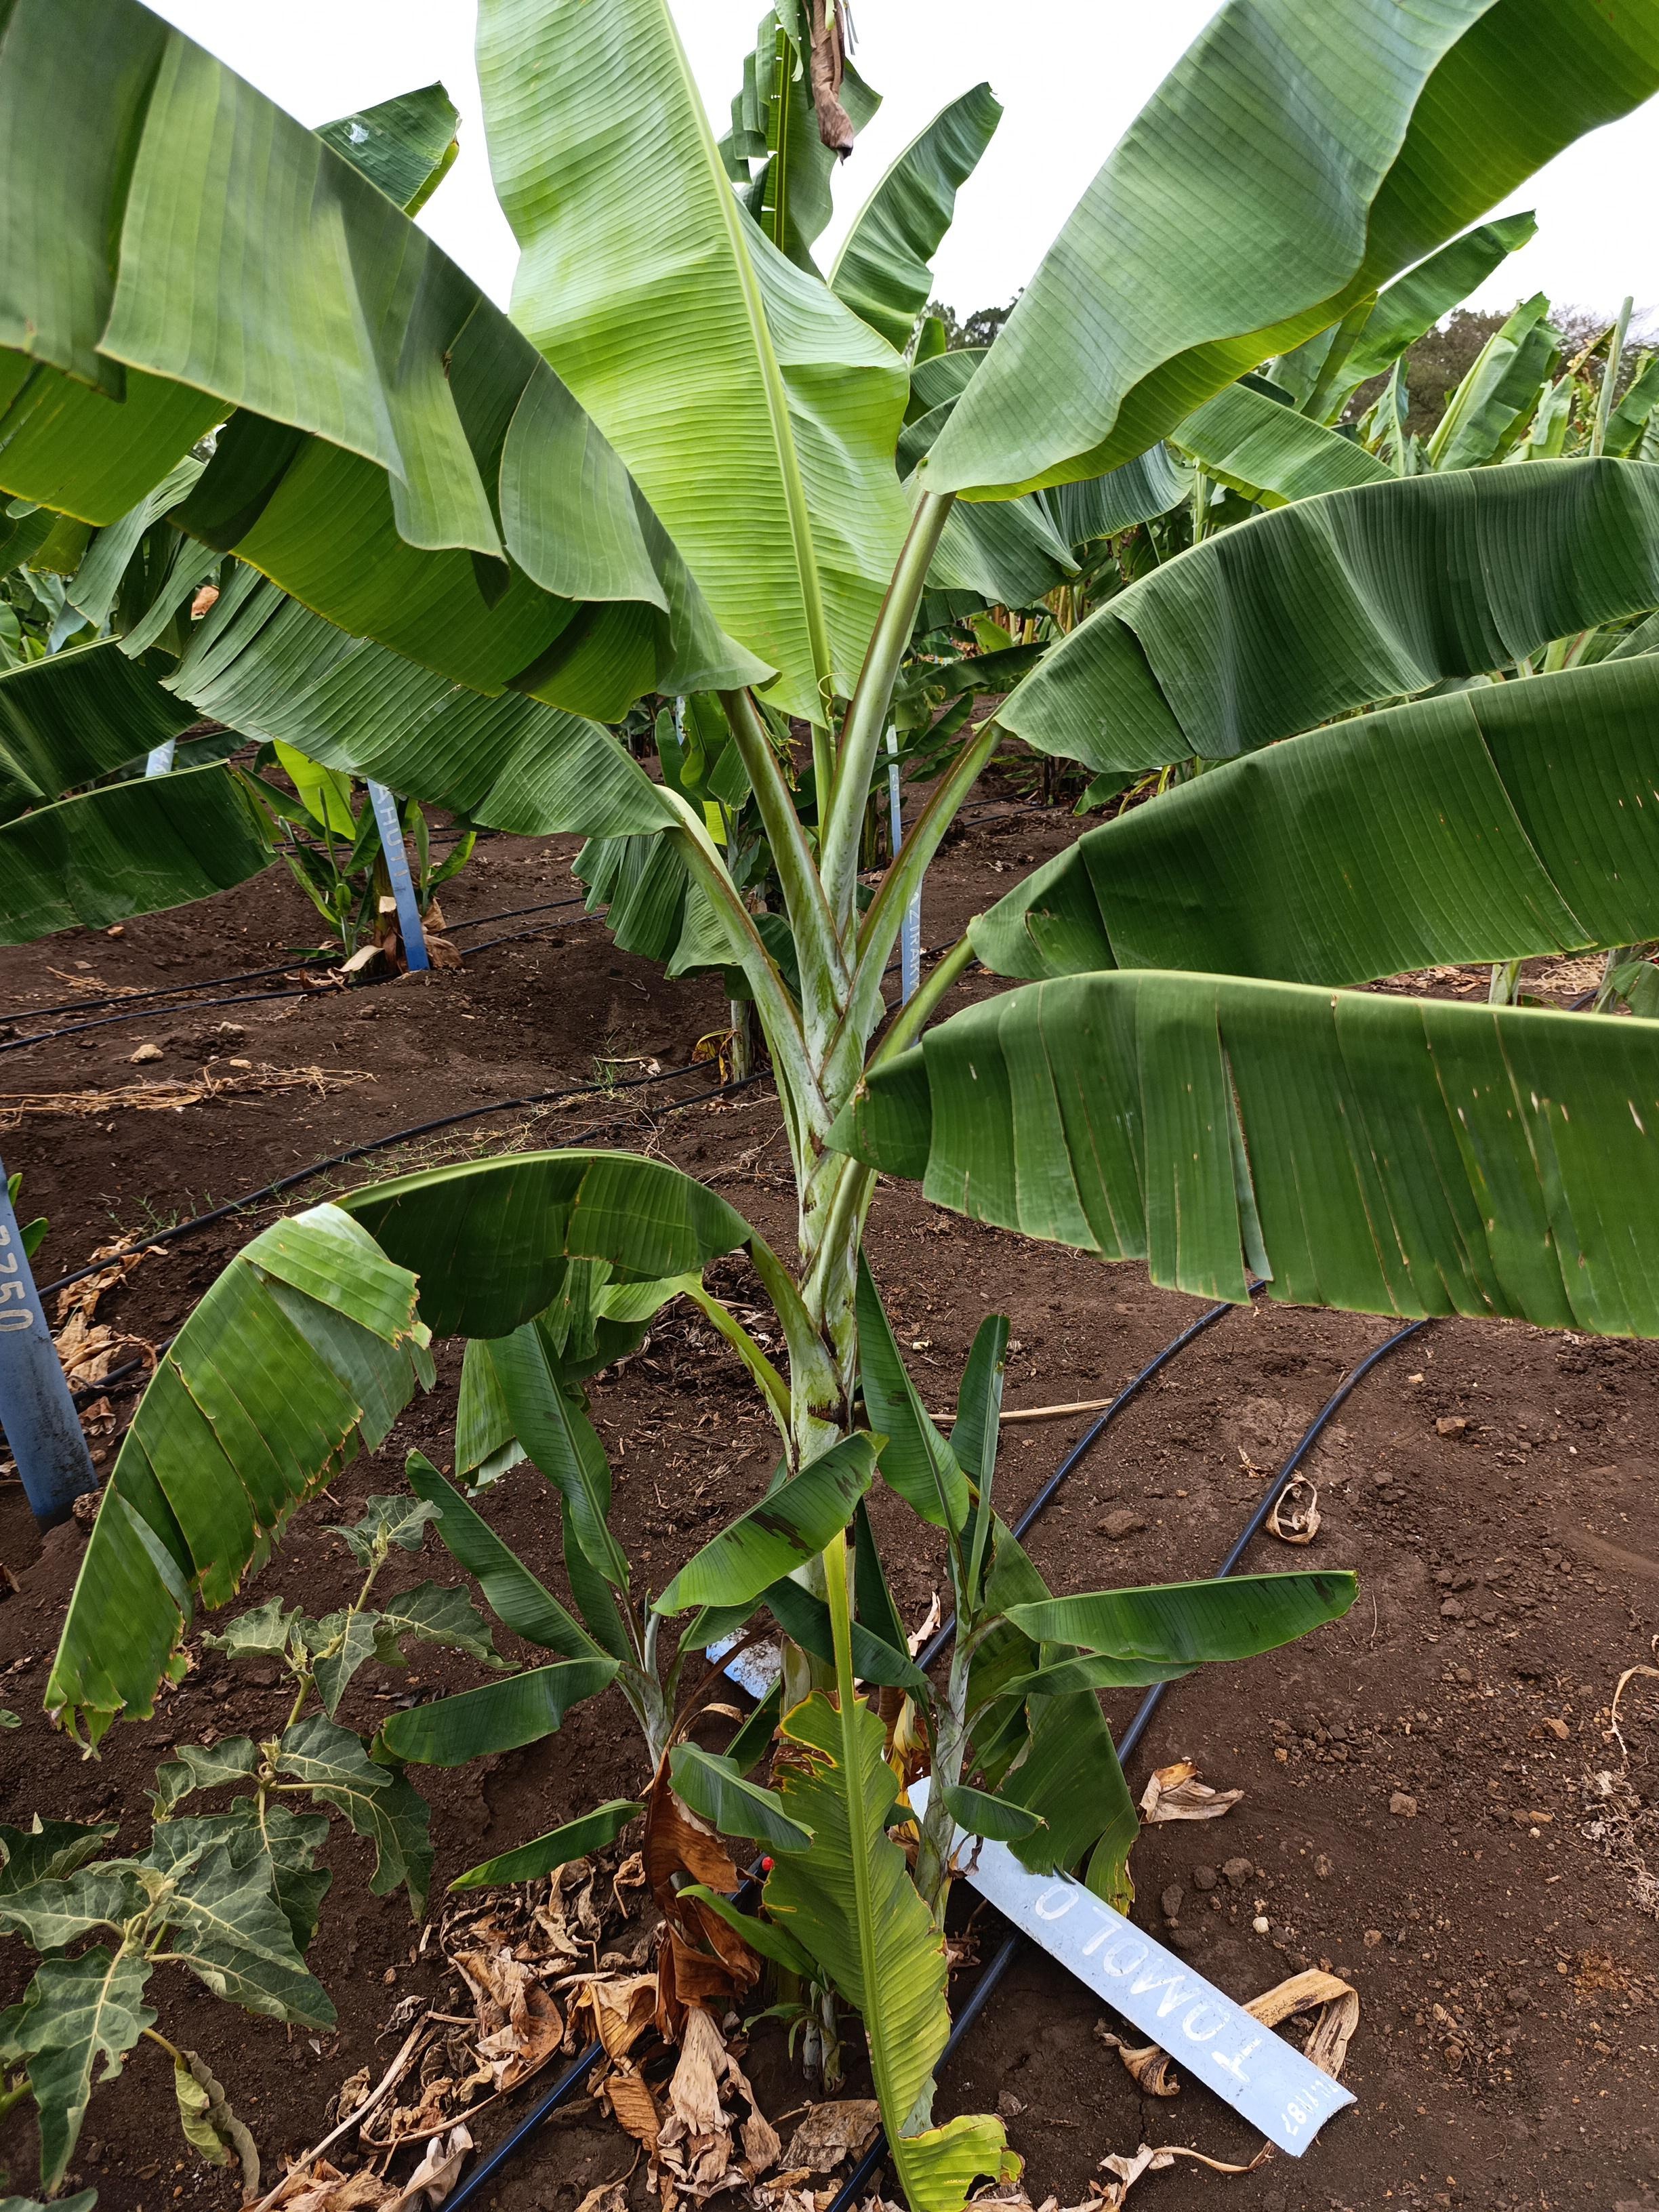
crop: banana
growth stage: vegetative
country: Tanzania
